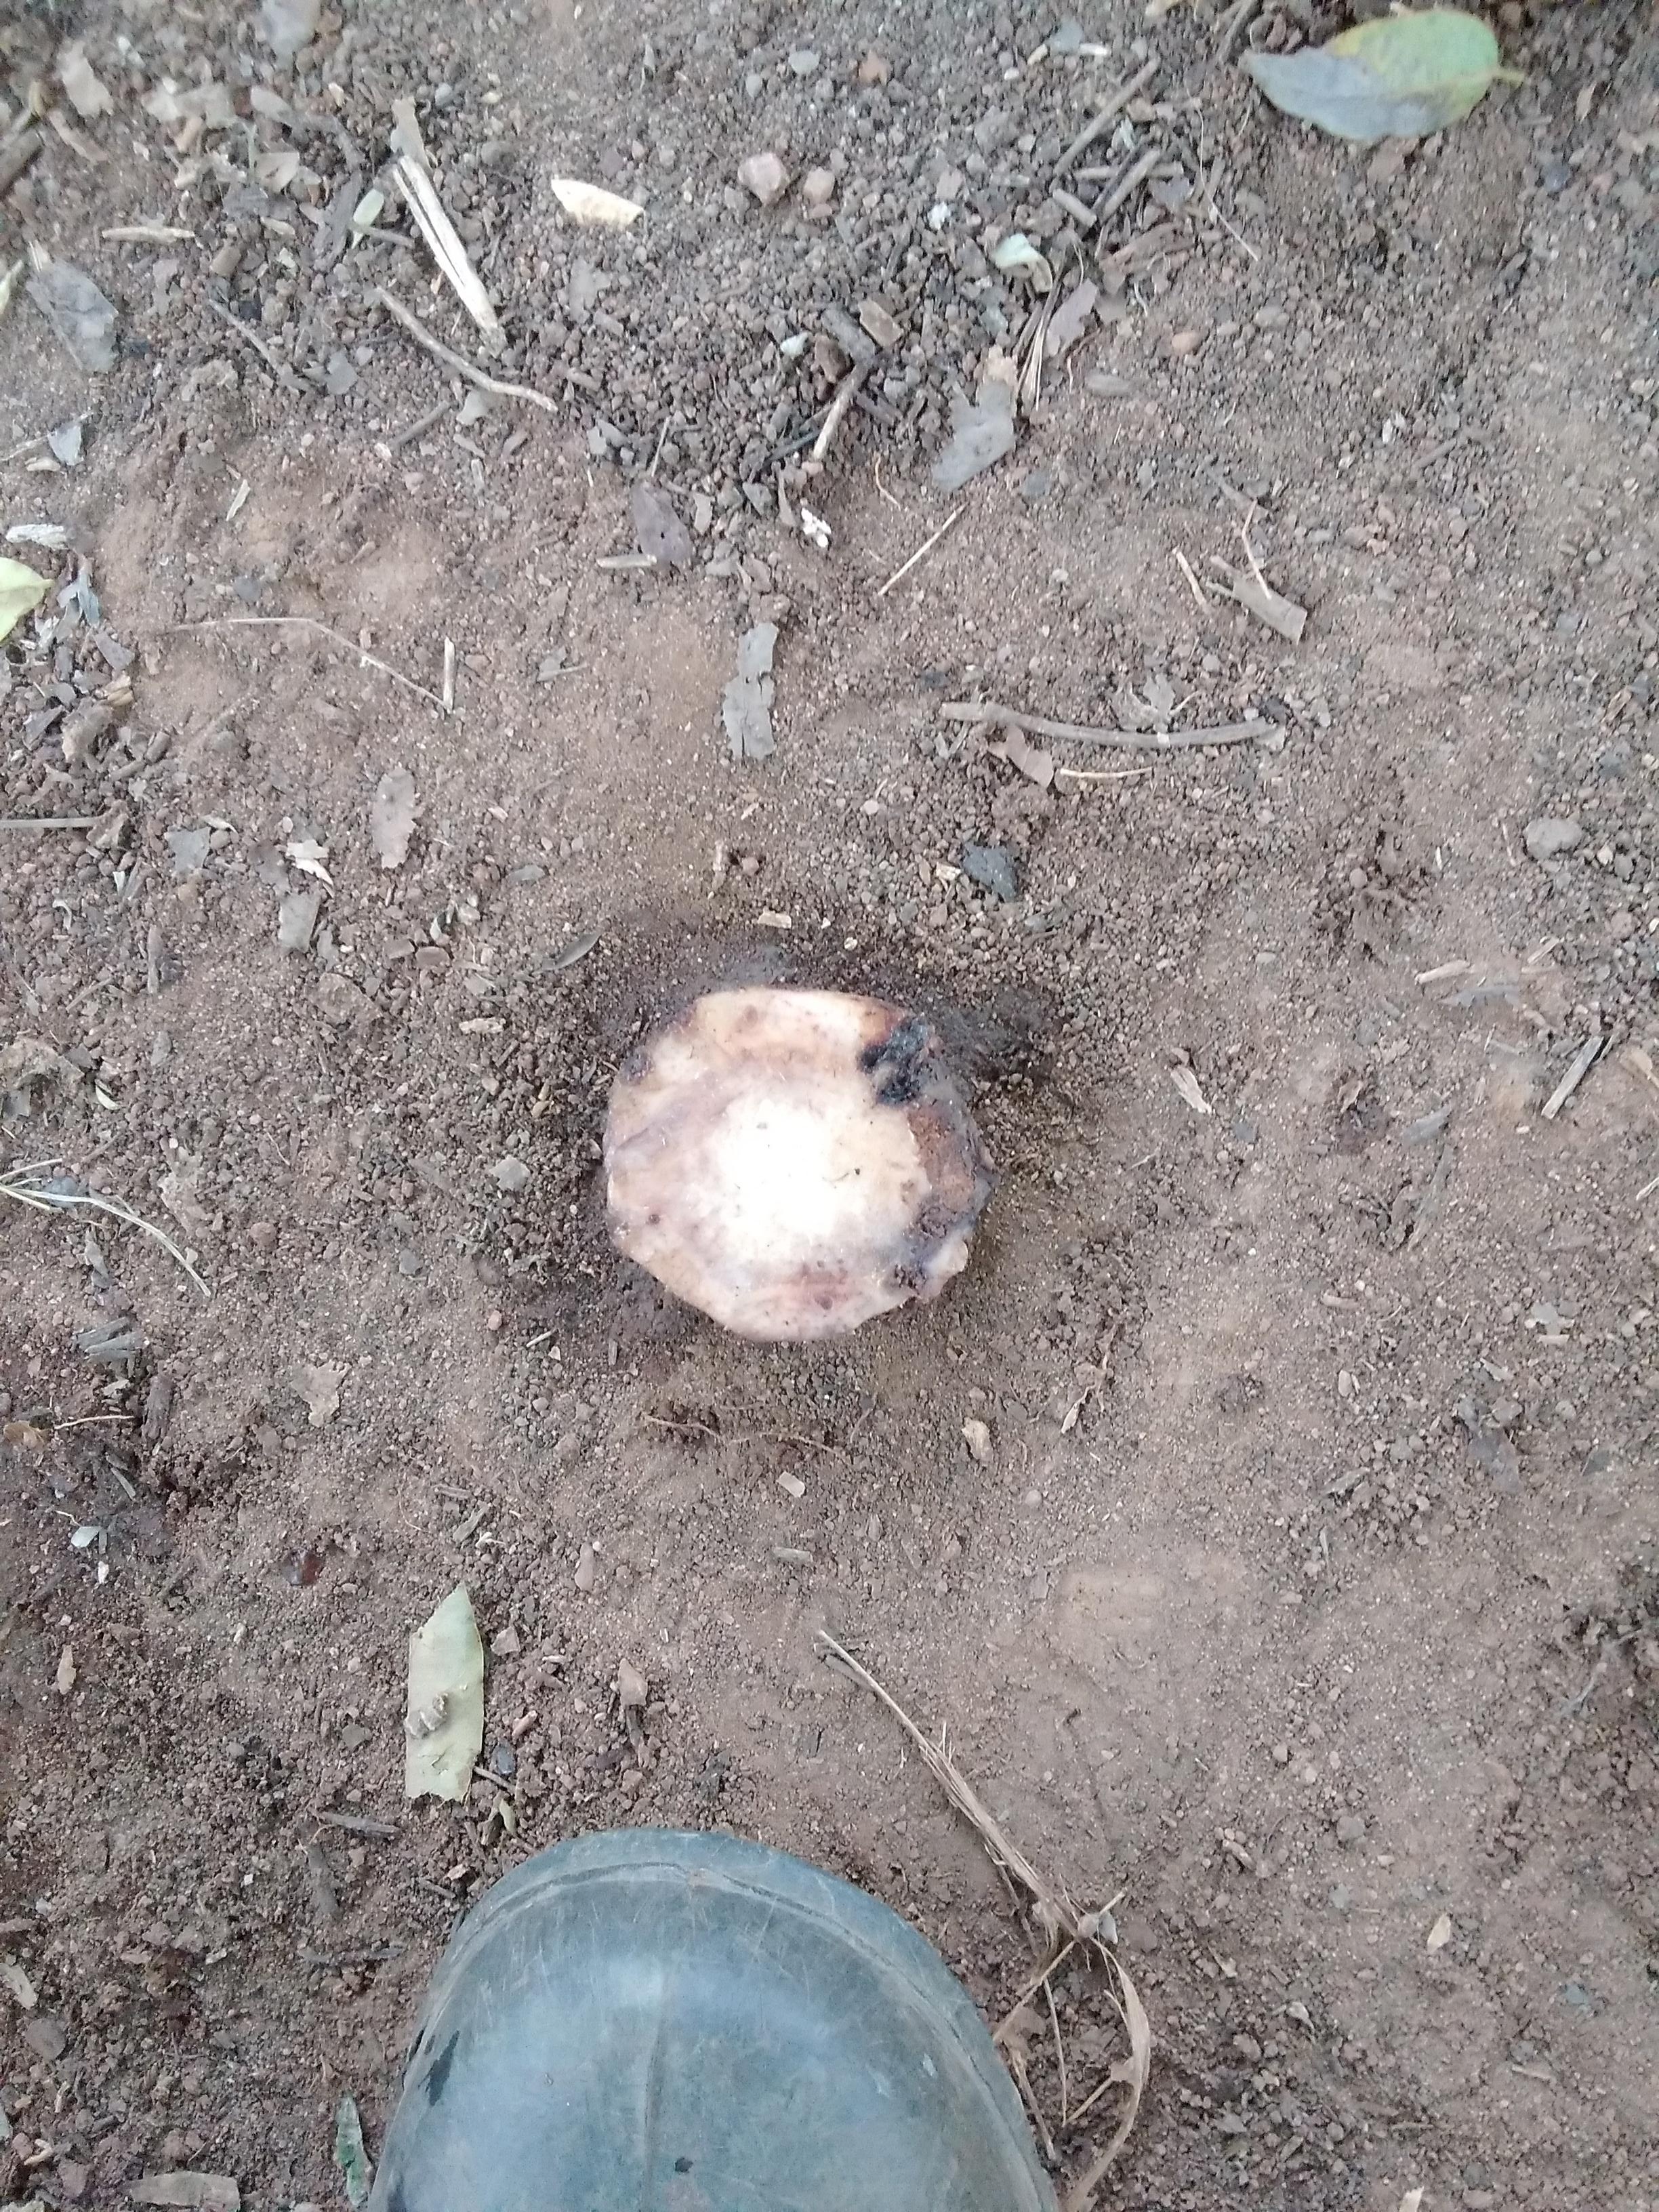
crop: banana
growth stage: vegetative
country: Tanzania
